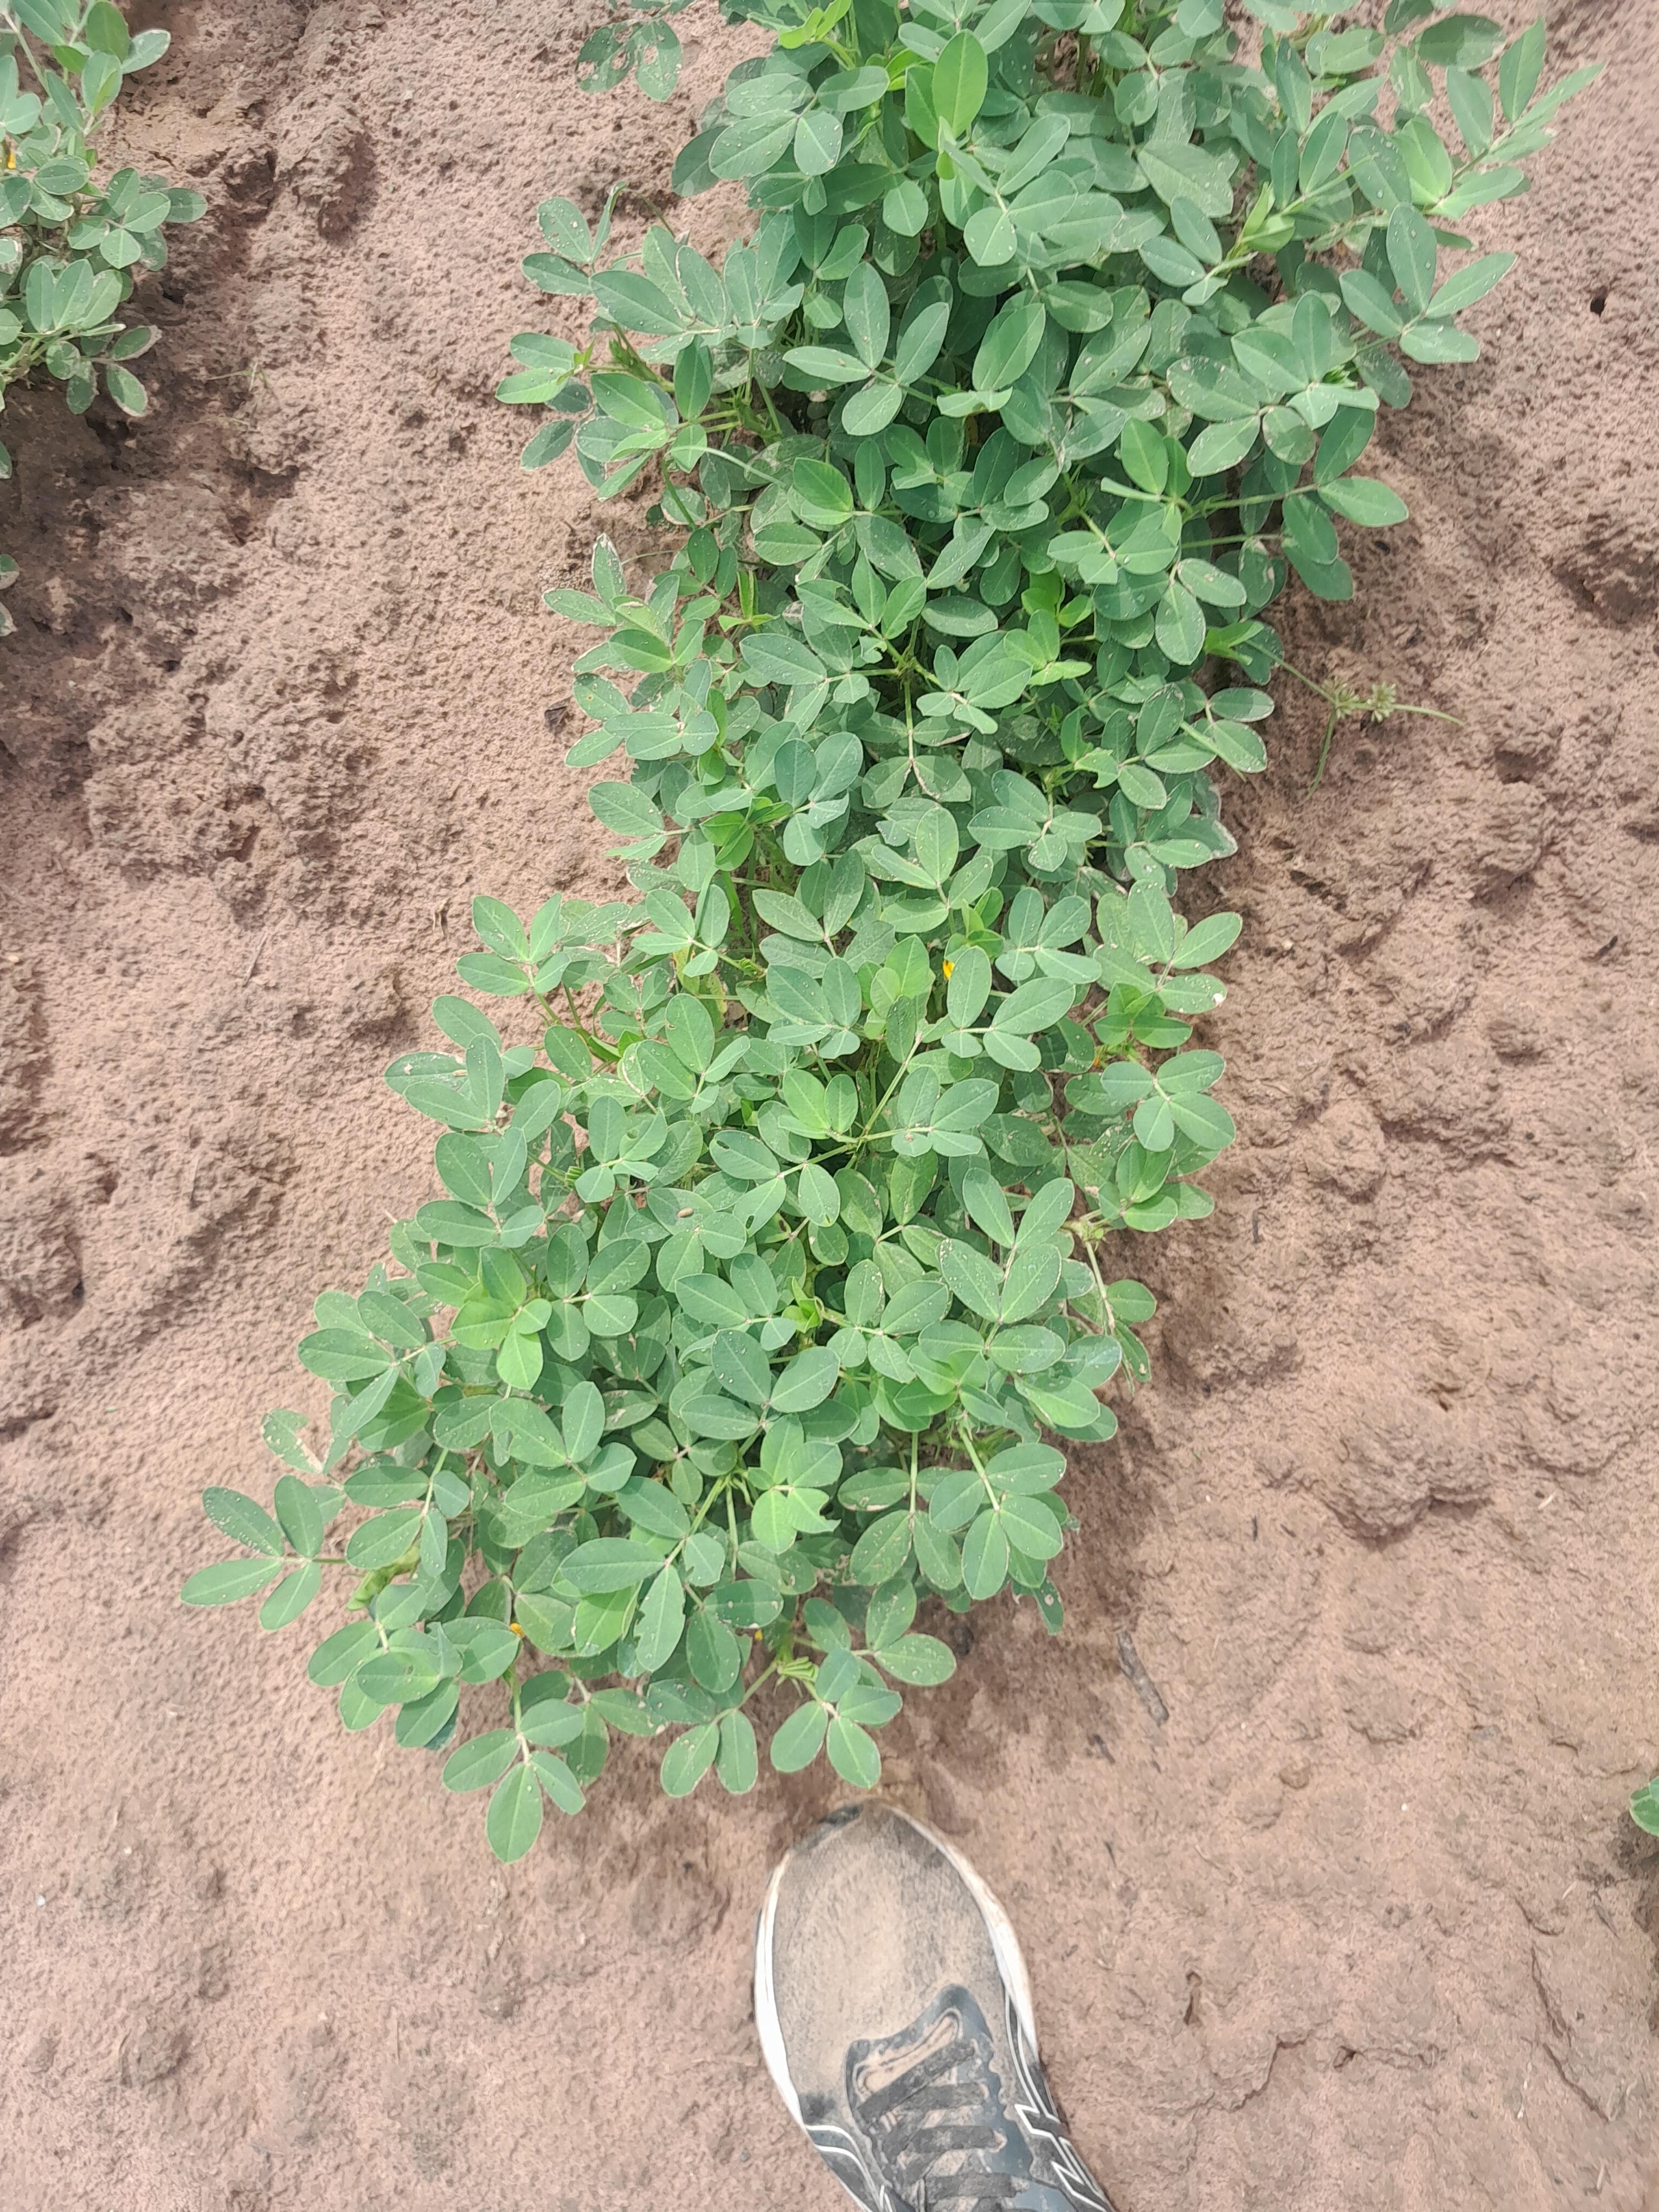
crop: groundnut
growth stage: flowering
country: Senegal
